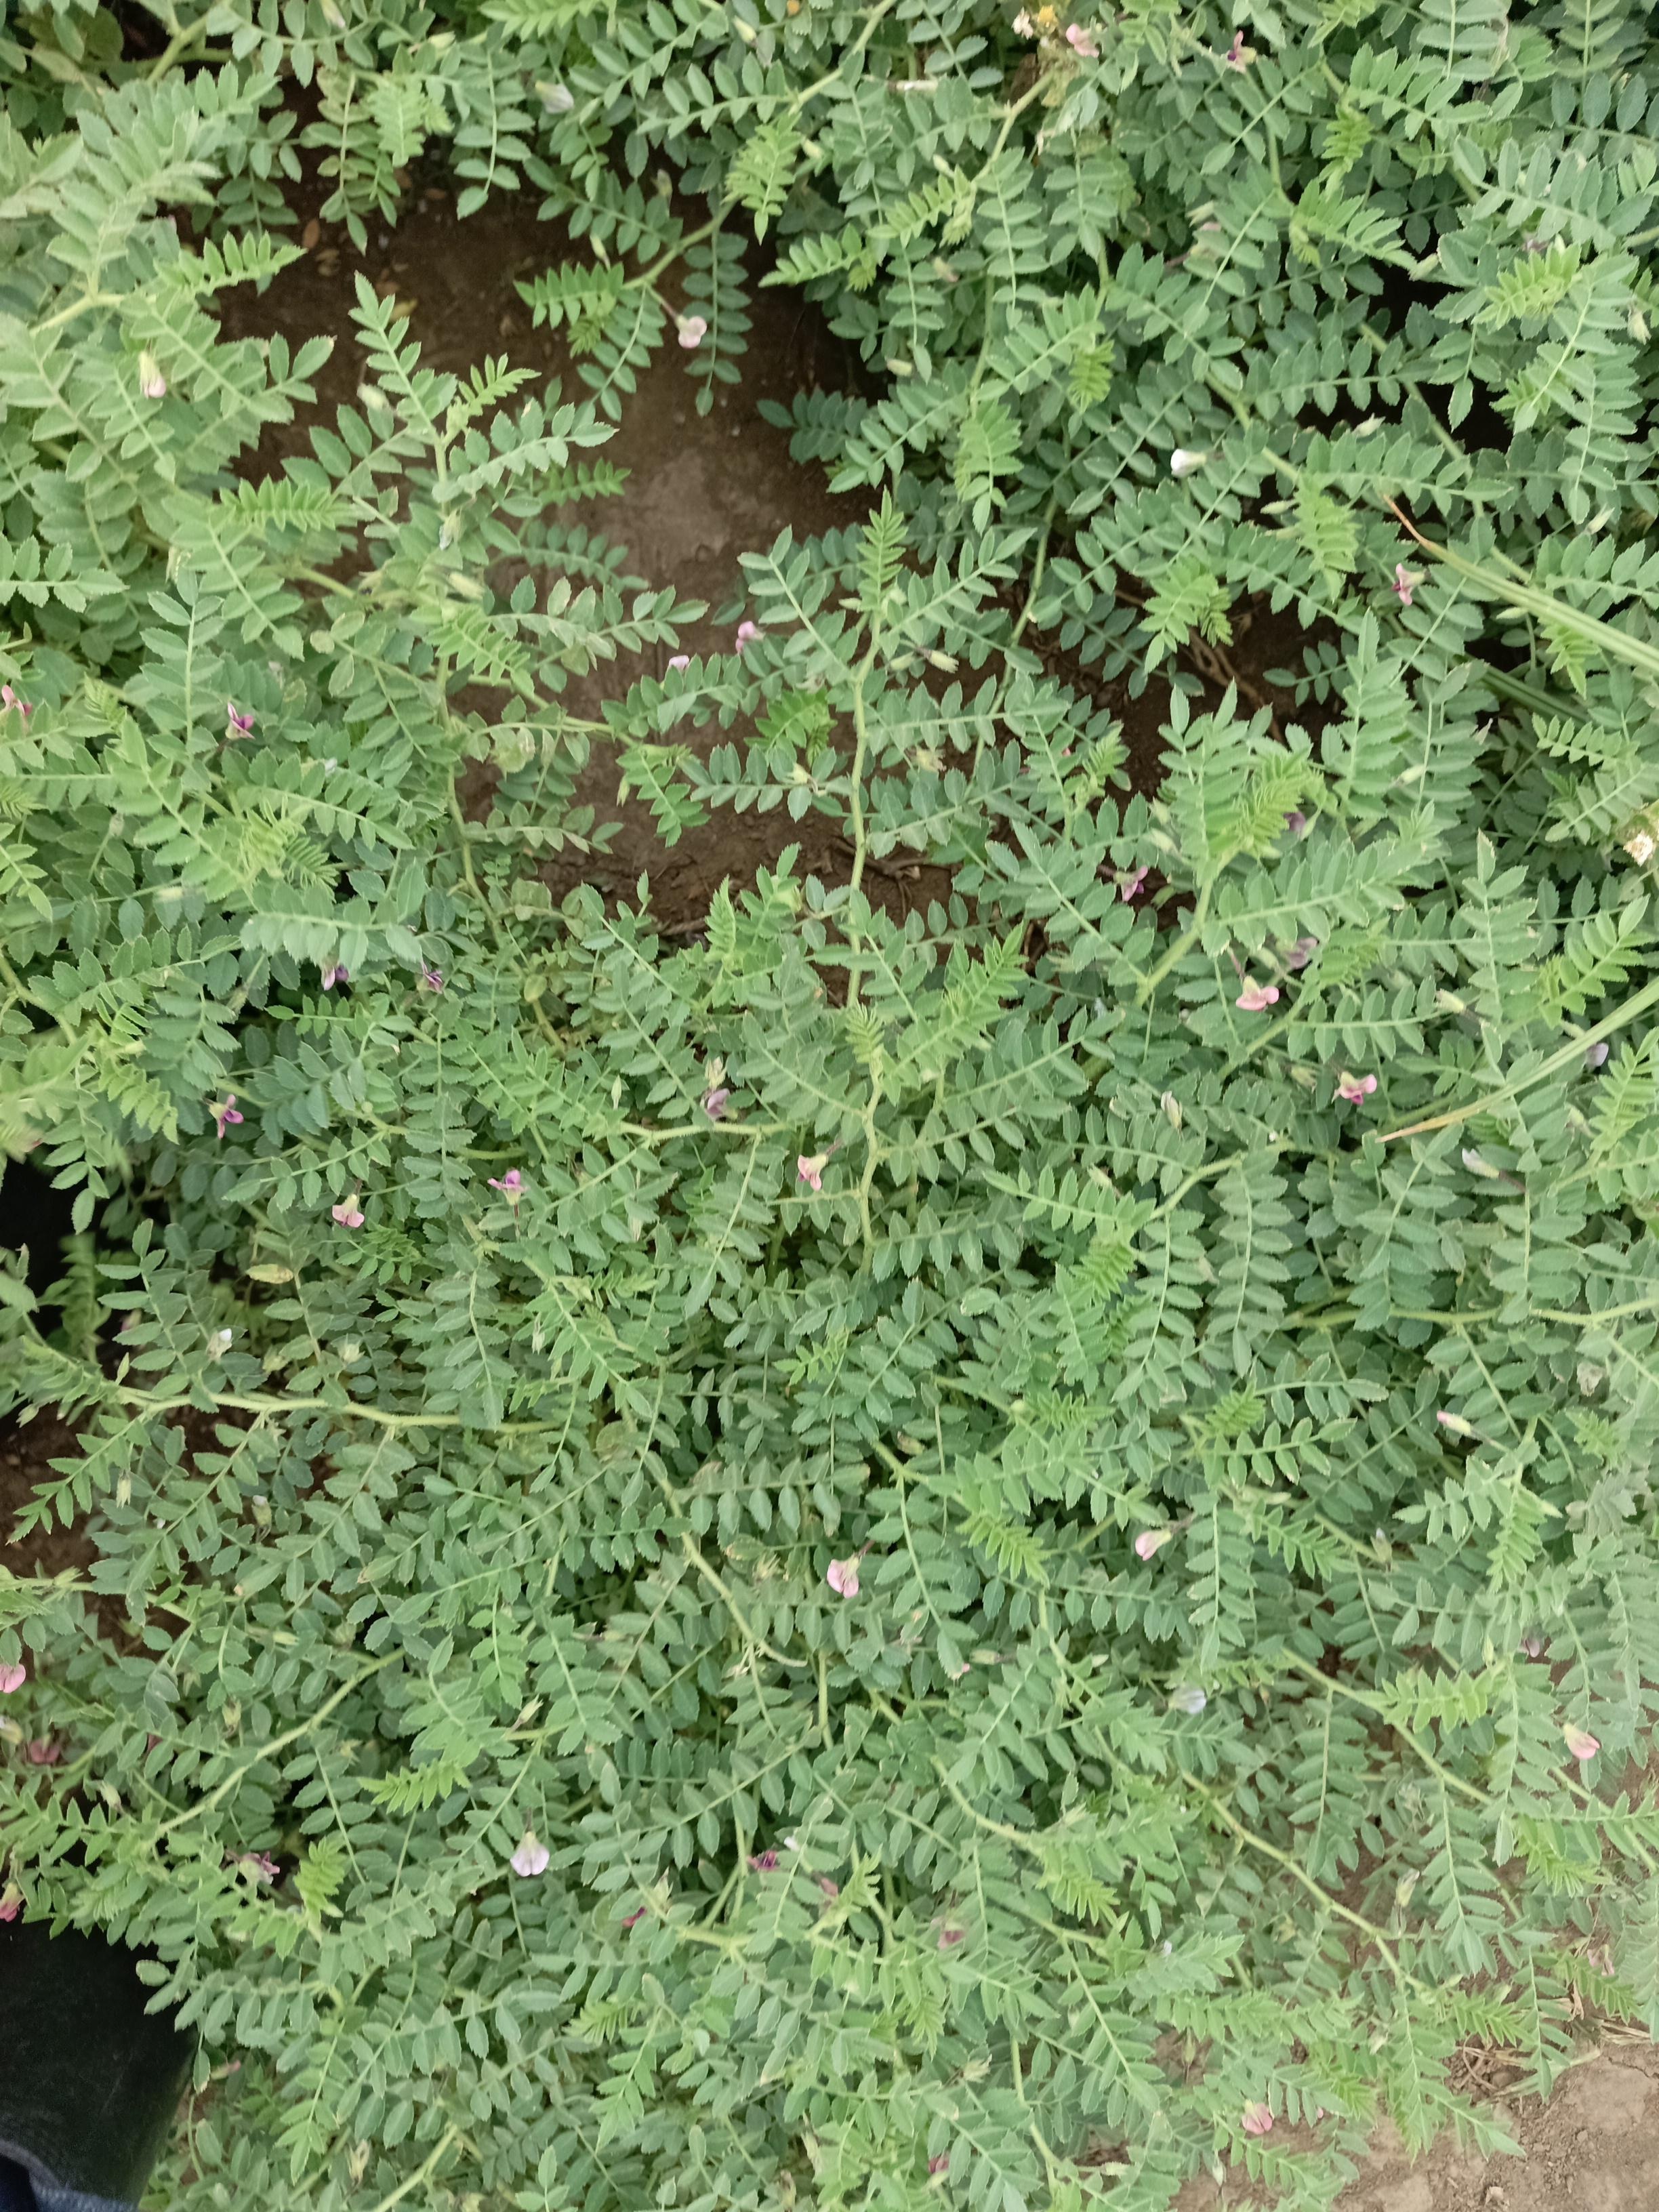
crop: chickpea
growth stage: development pod
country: Tanzania
